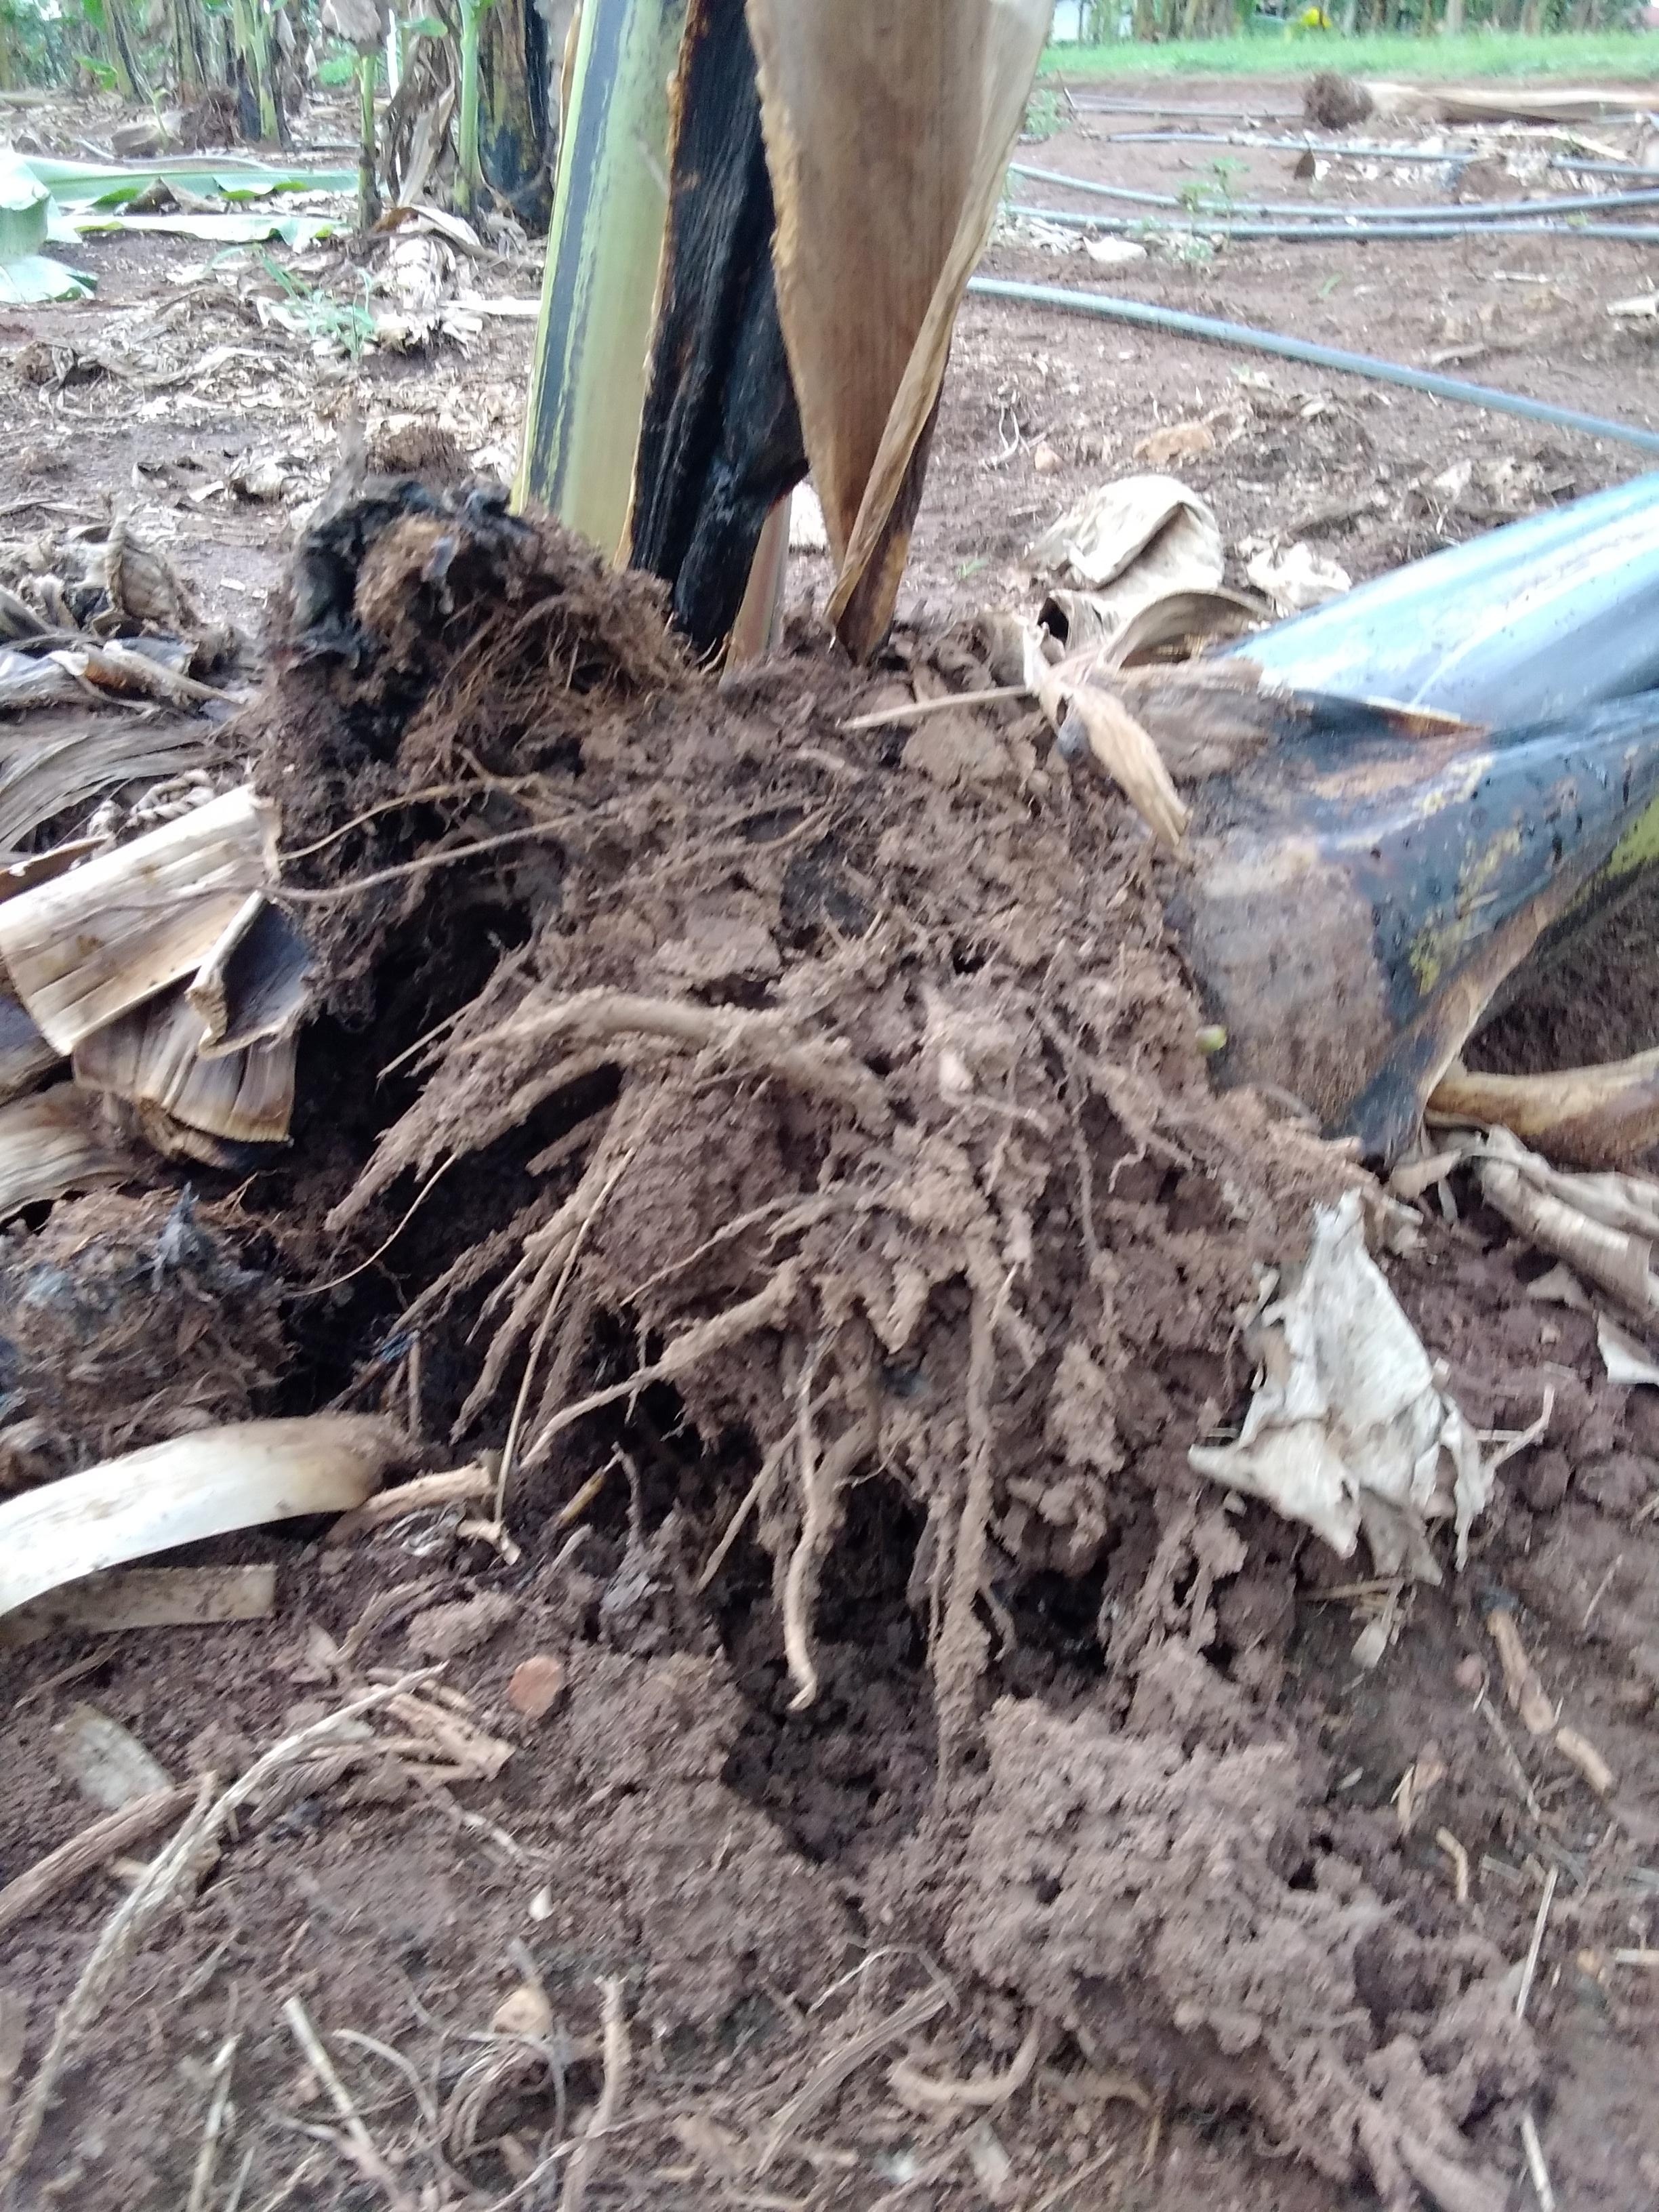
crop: banana
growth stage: vegetative
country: Tanzania
